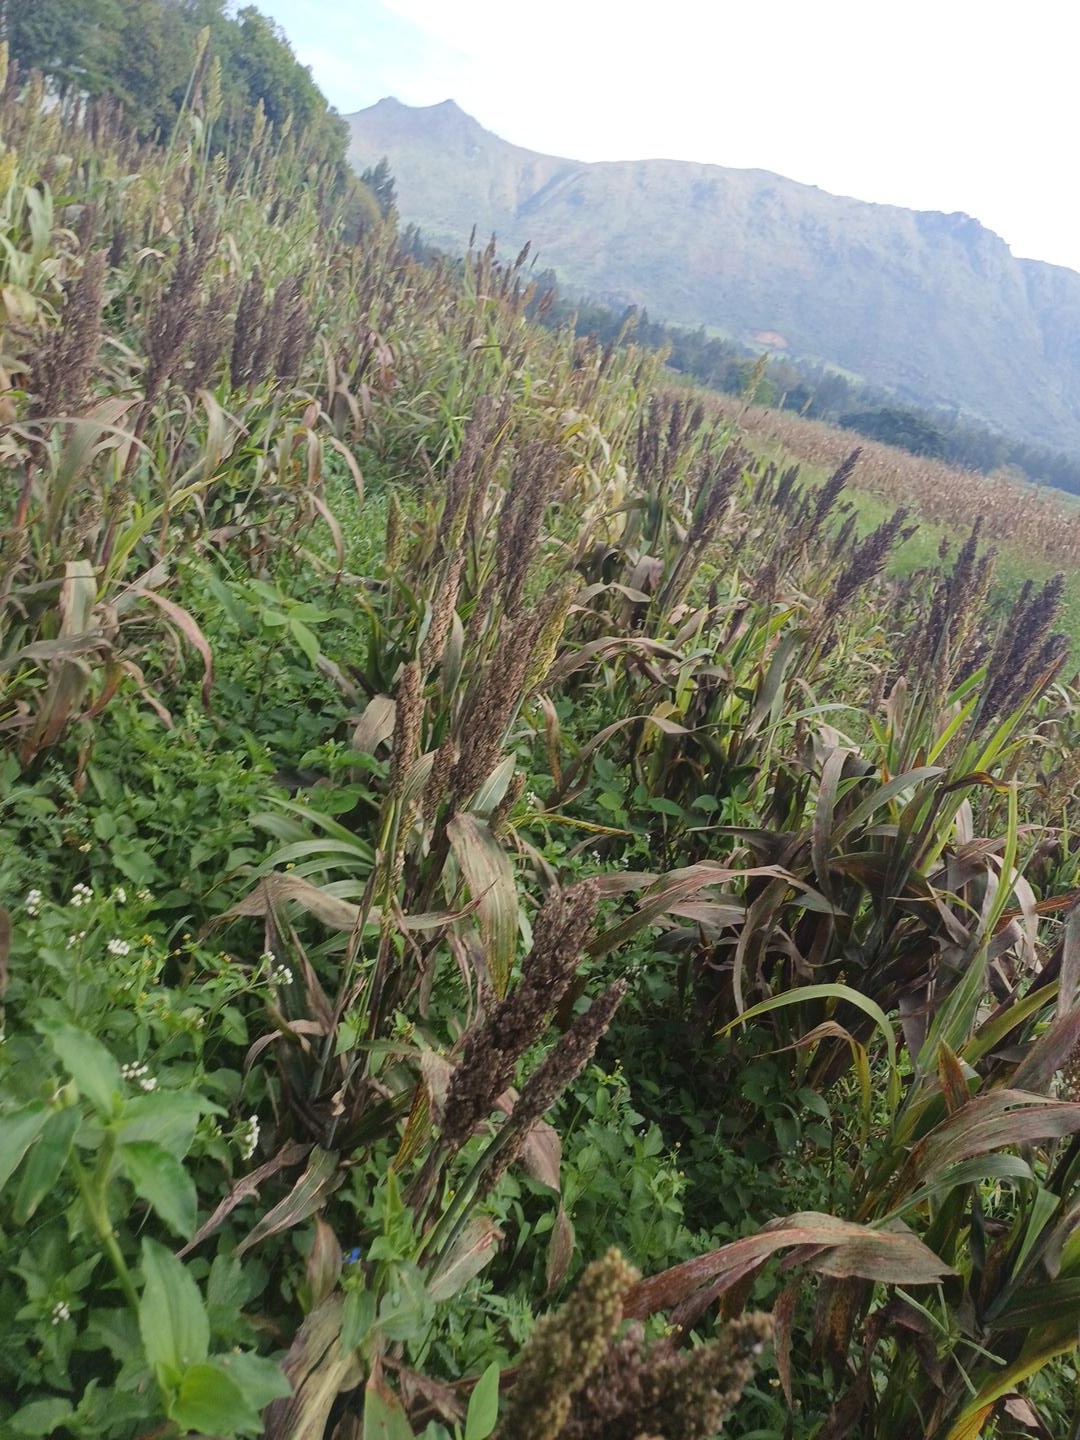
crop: sorghum
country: Kenya
